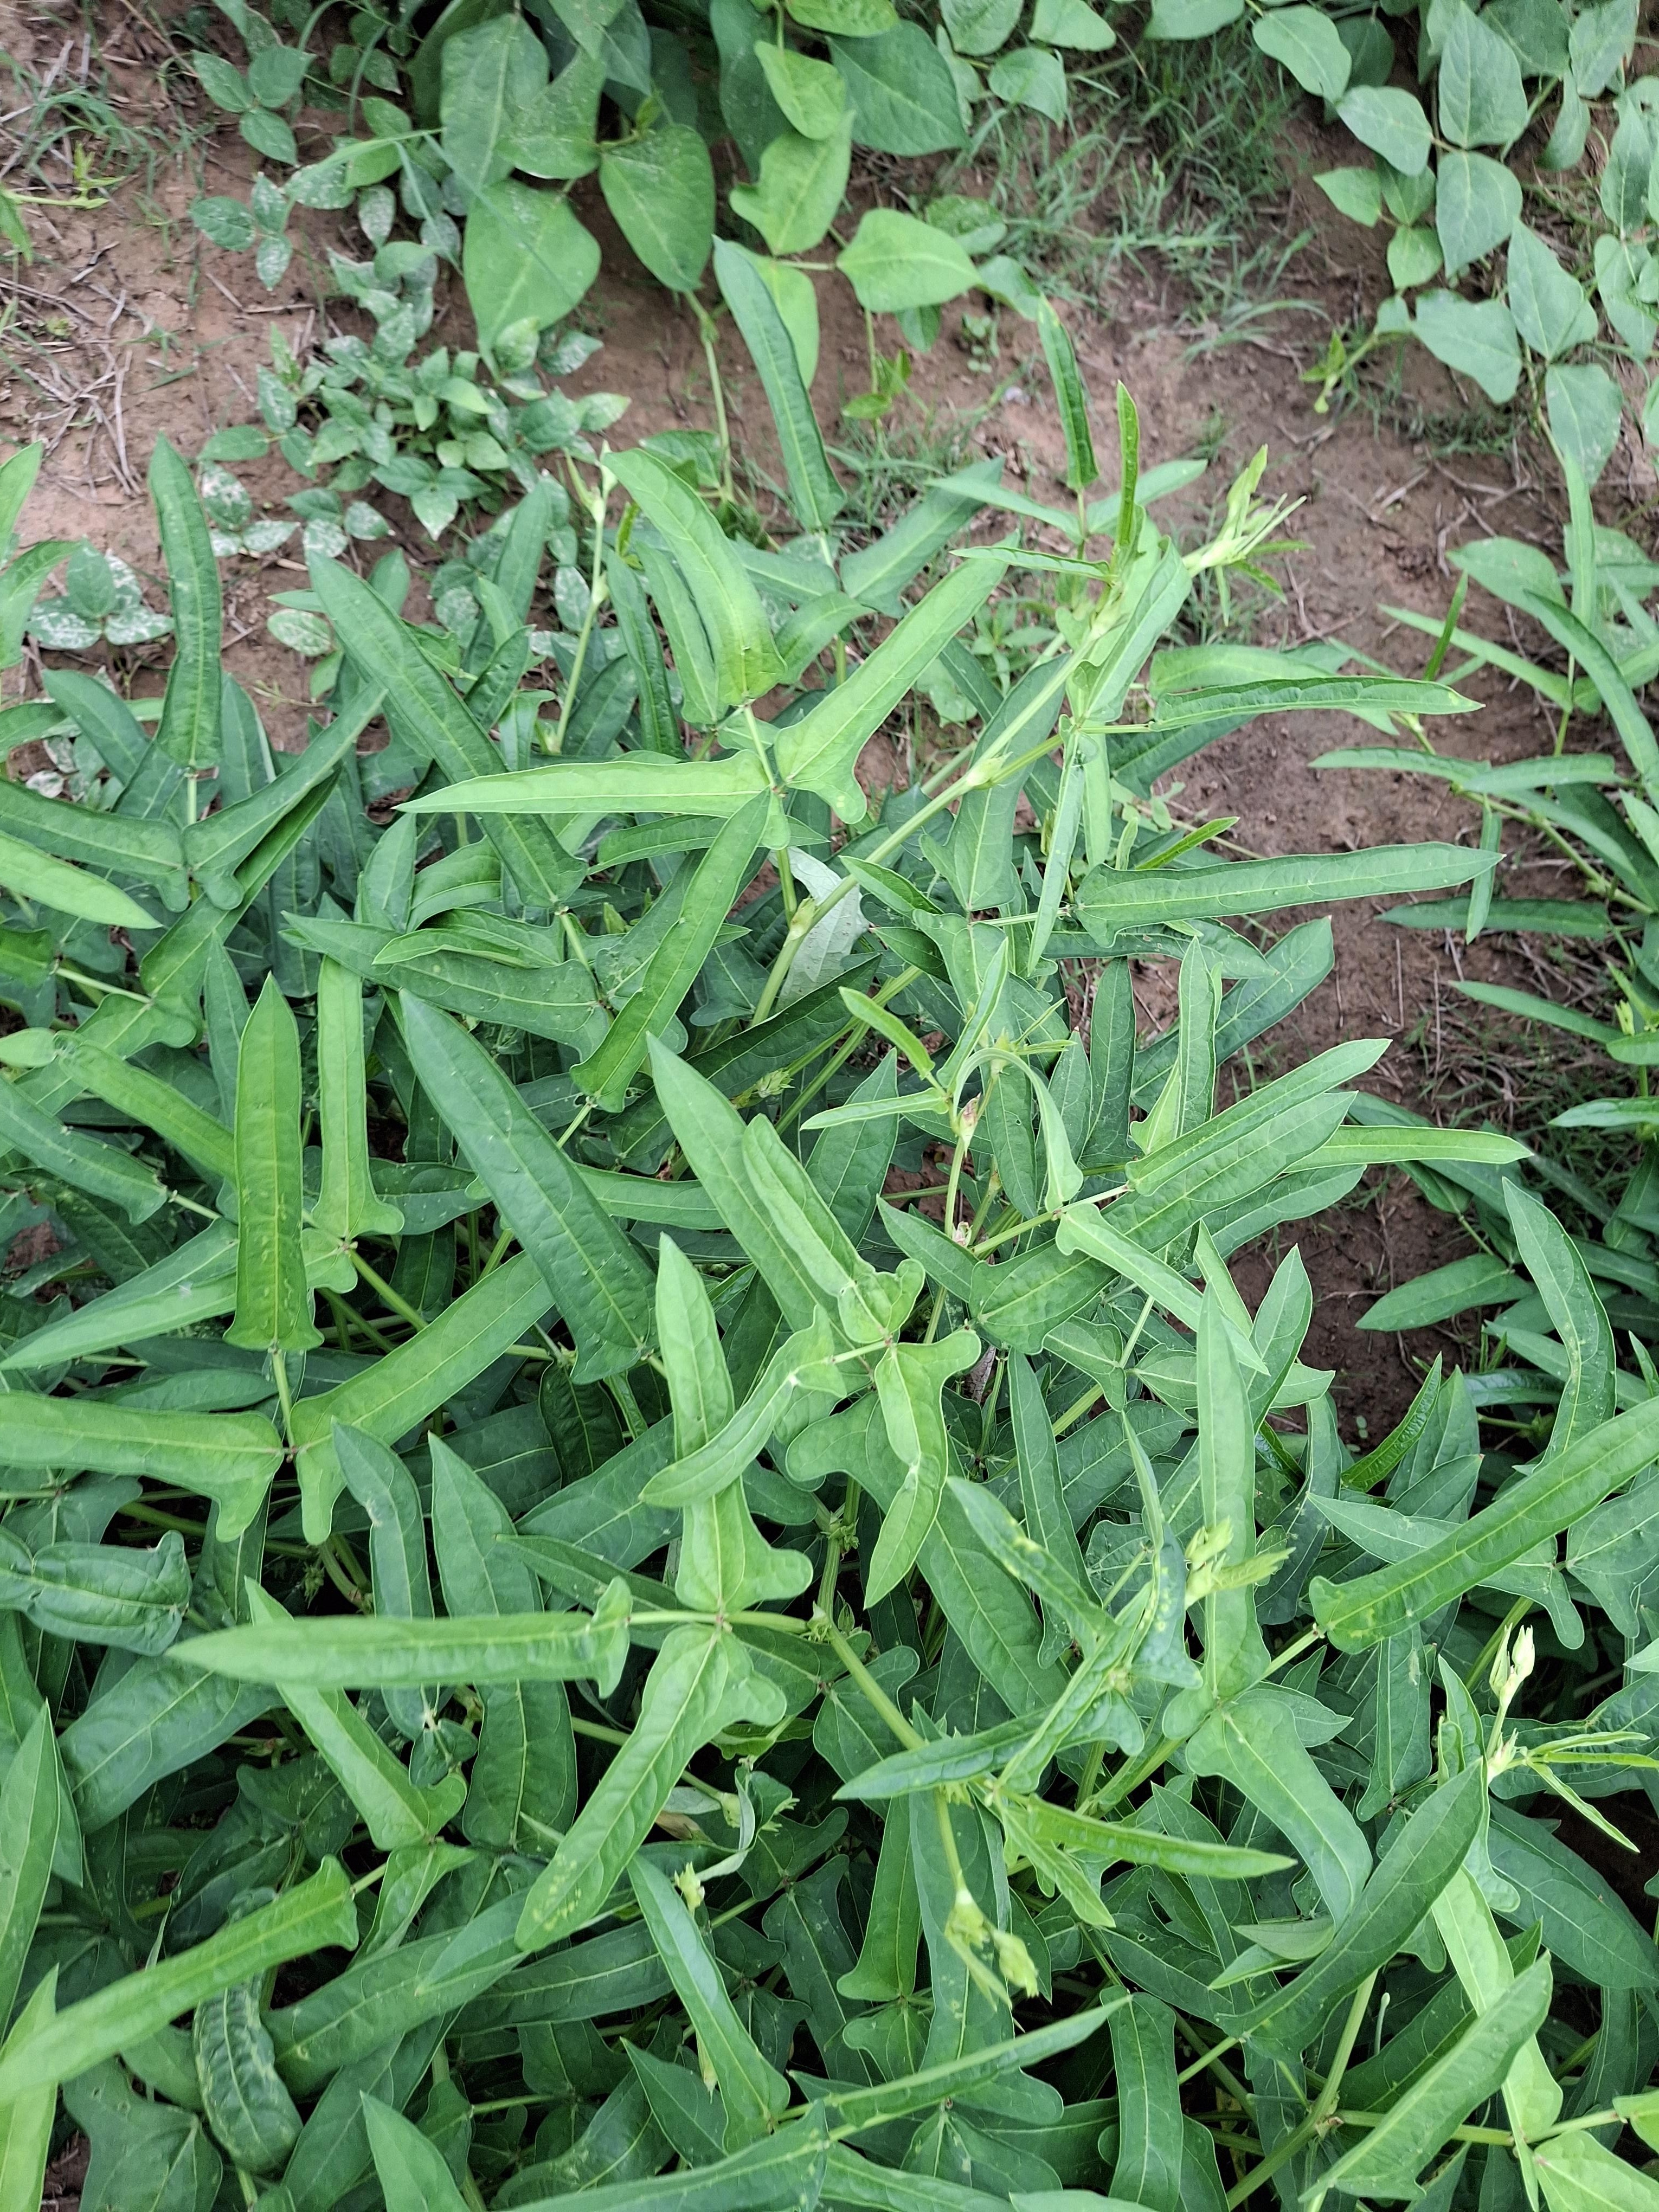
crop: cowpea
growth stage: flowering
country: Nigeria
